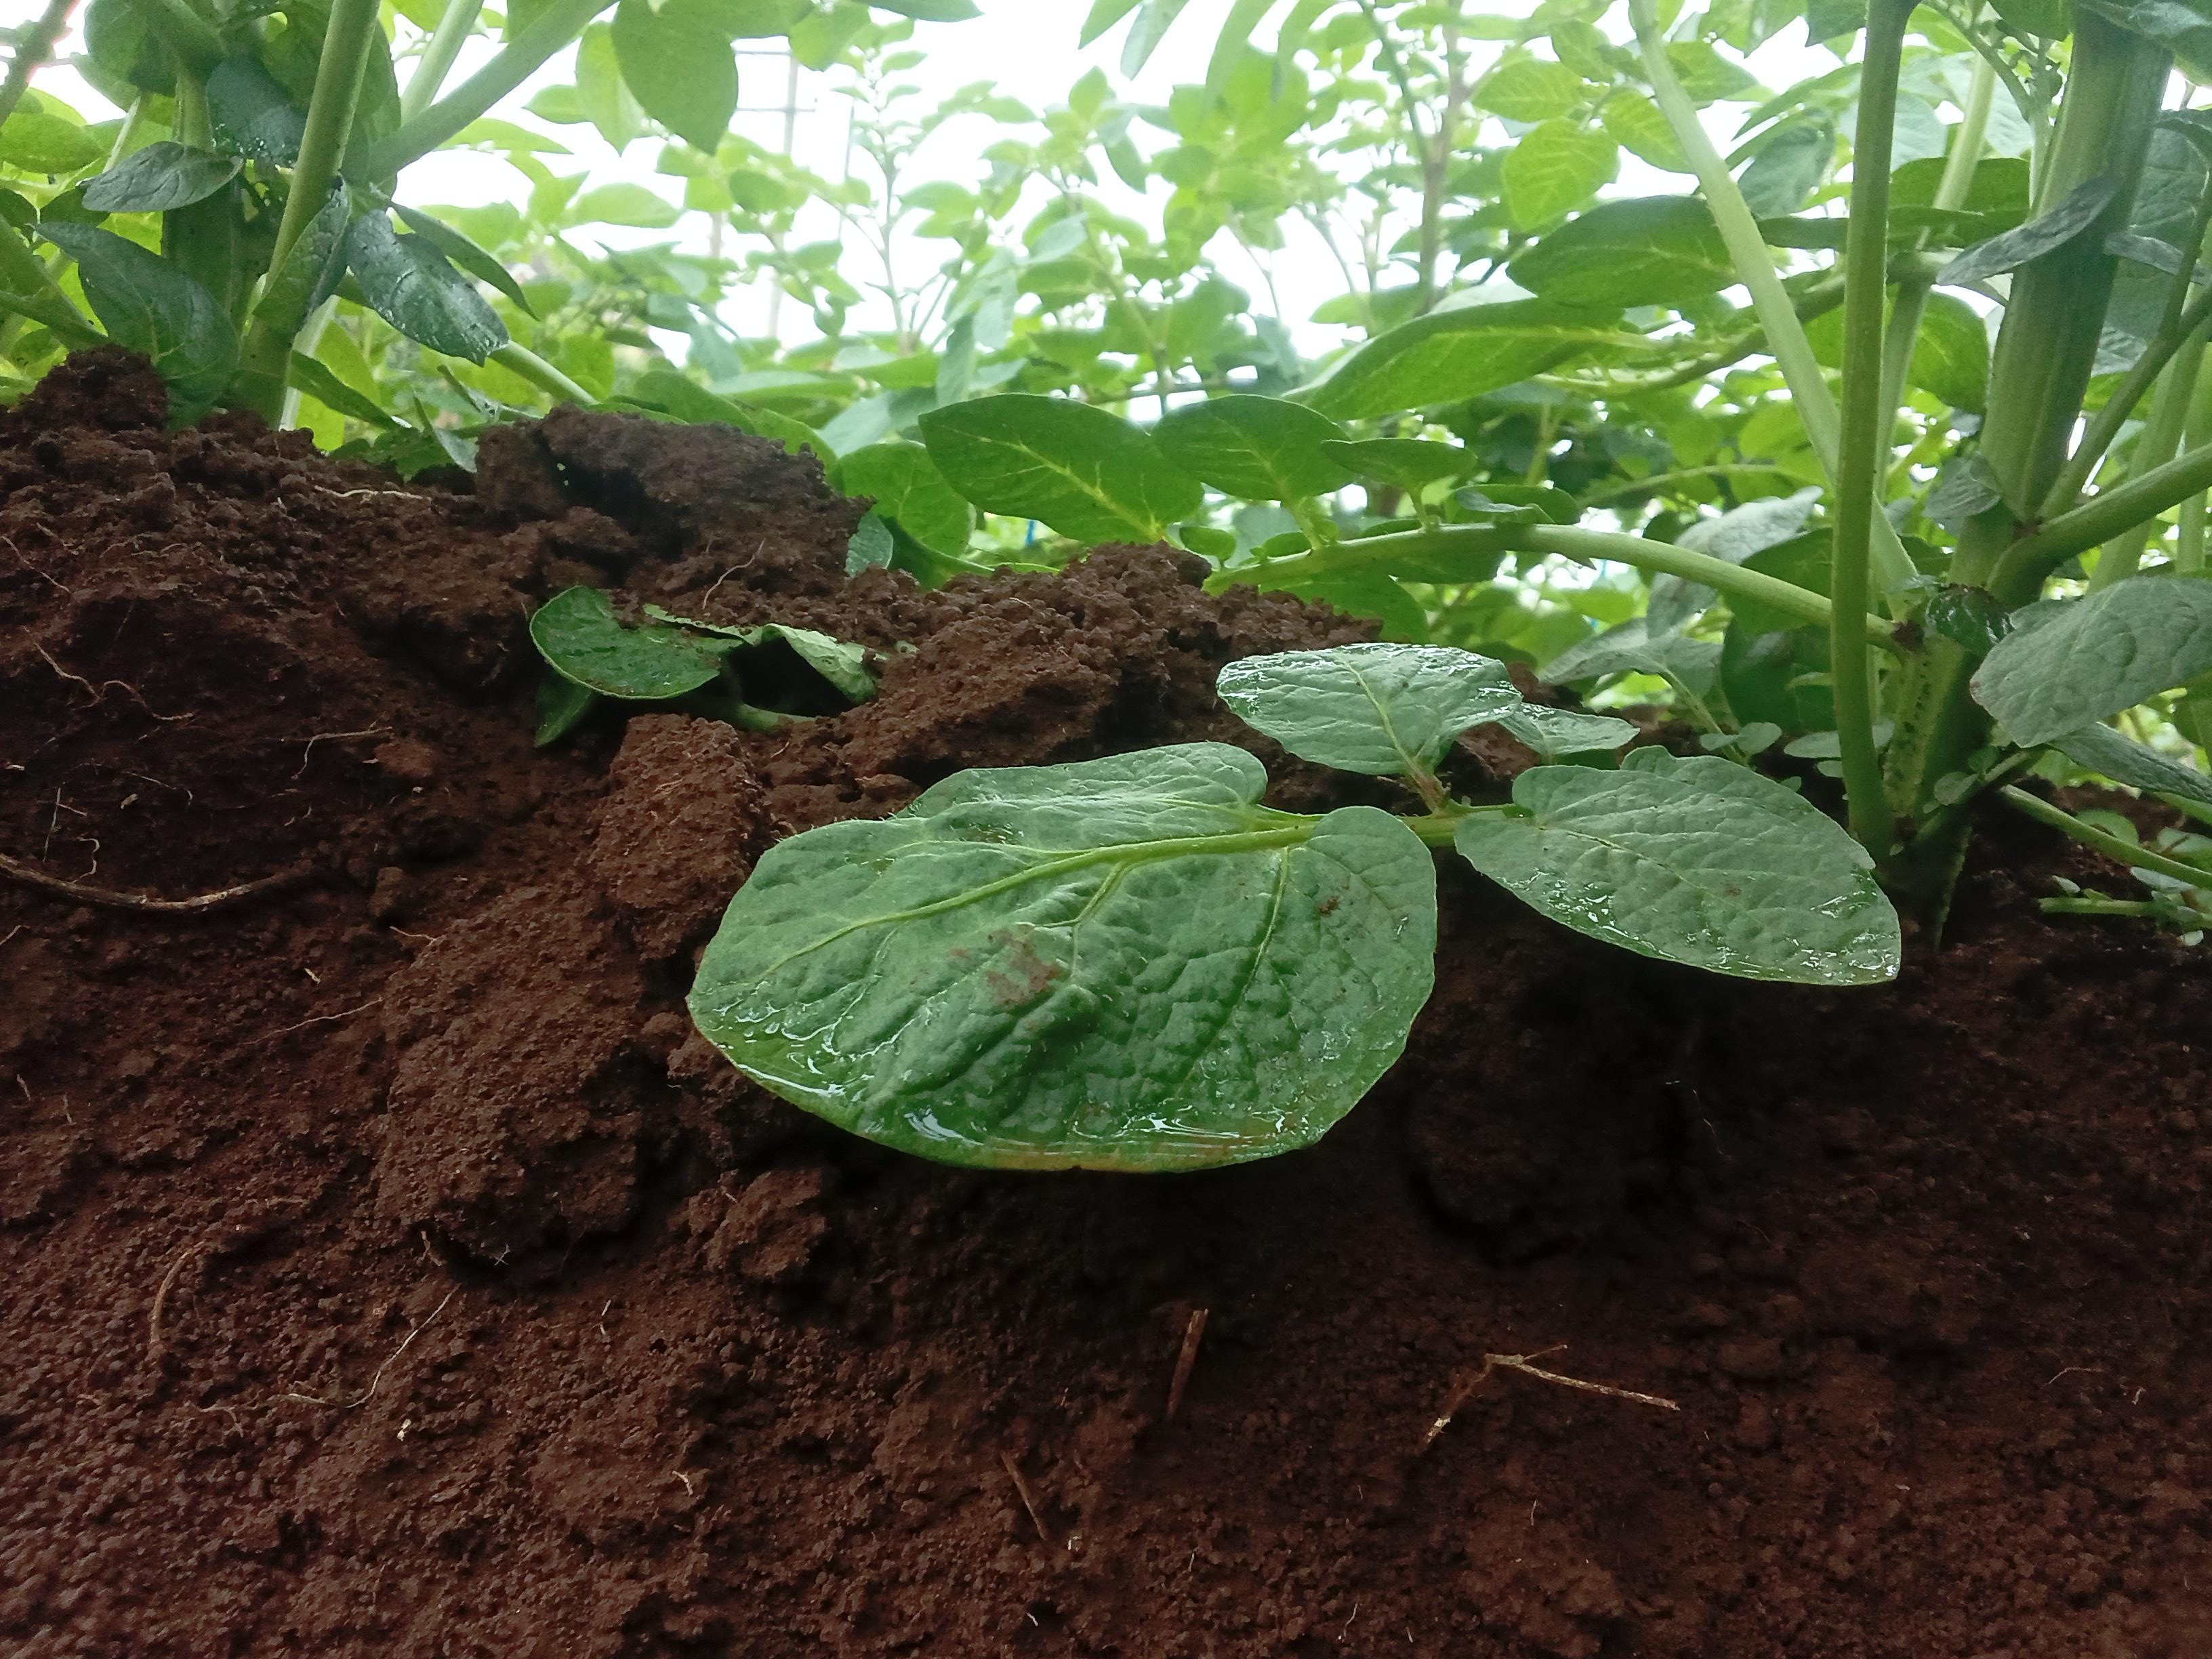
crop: potato
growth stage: vegetative
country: Kenya
